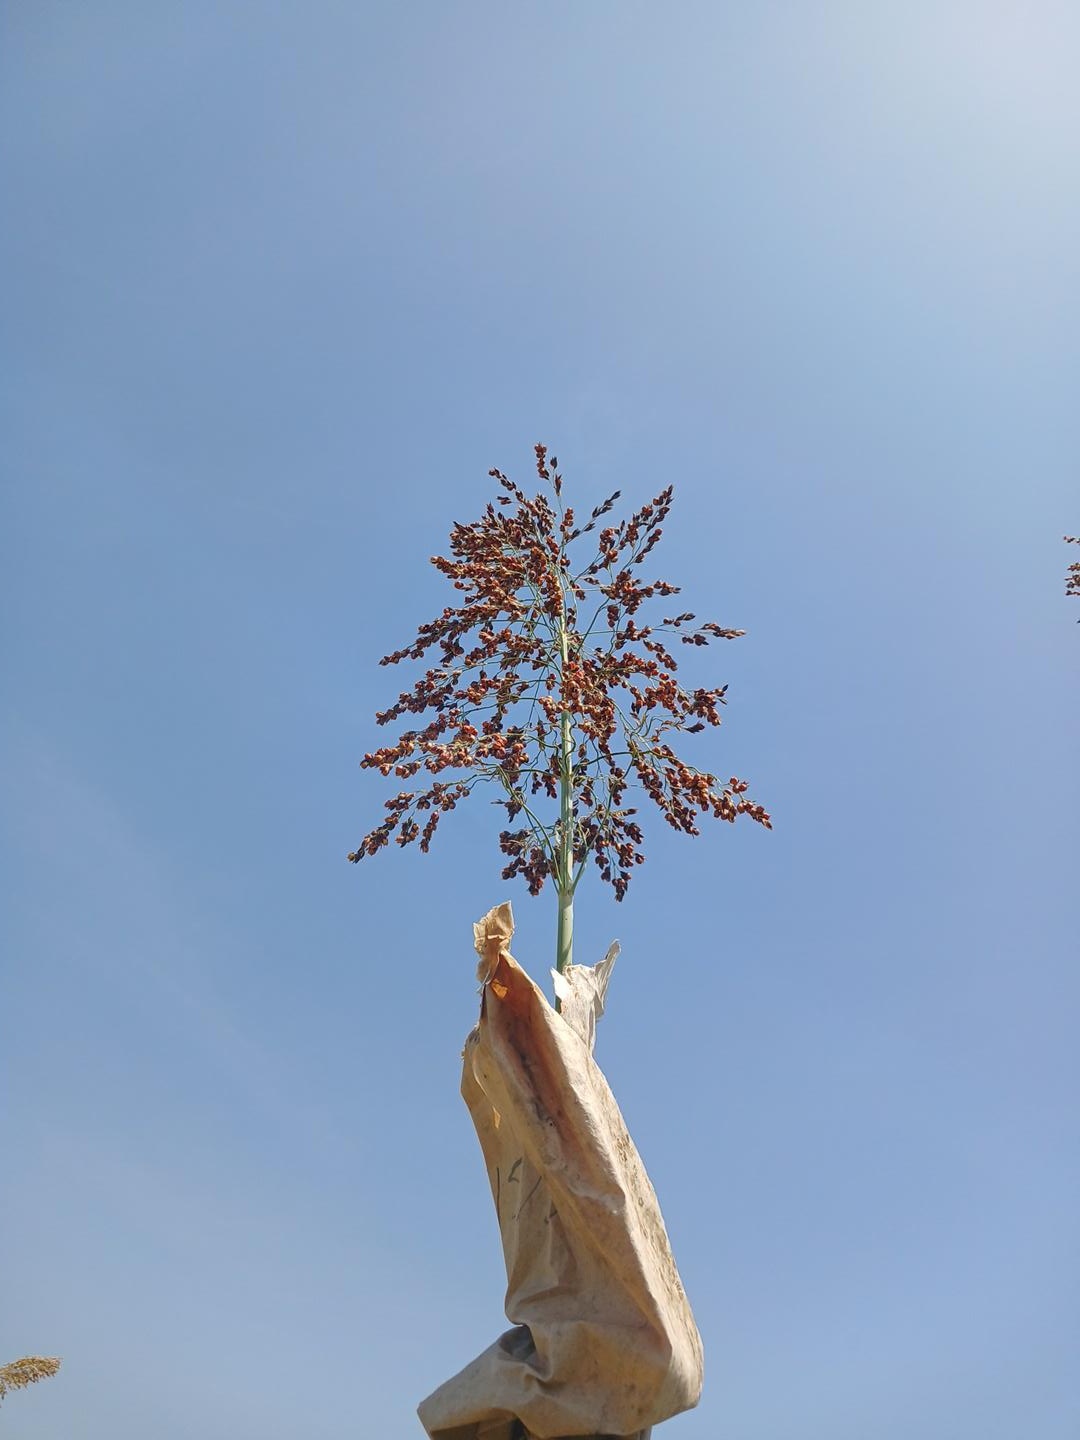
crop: sorghum
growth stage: filling grain
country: Senegal
